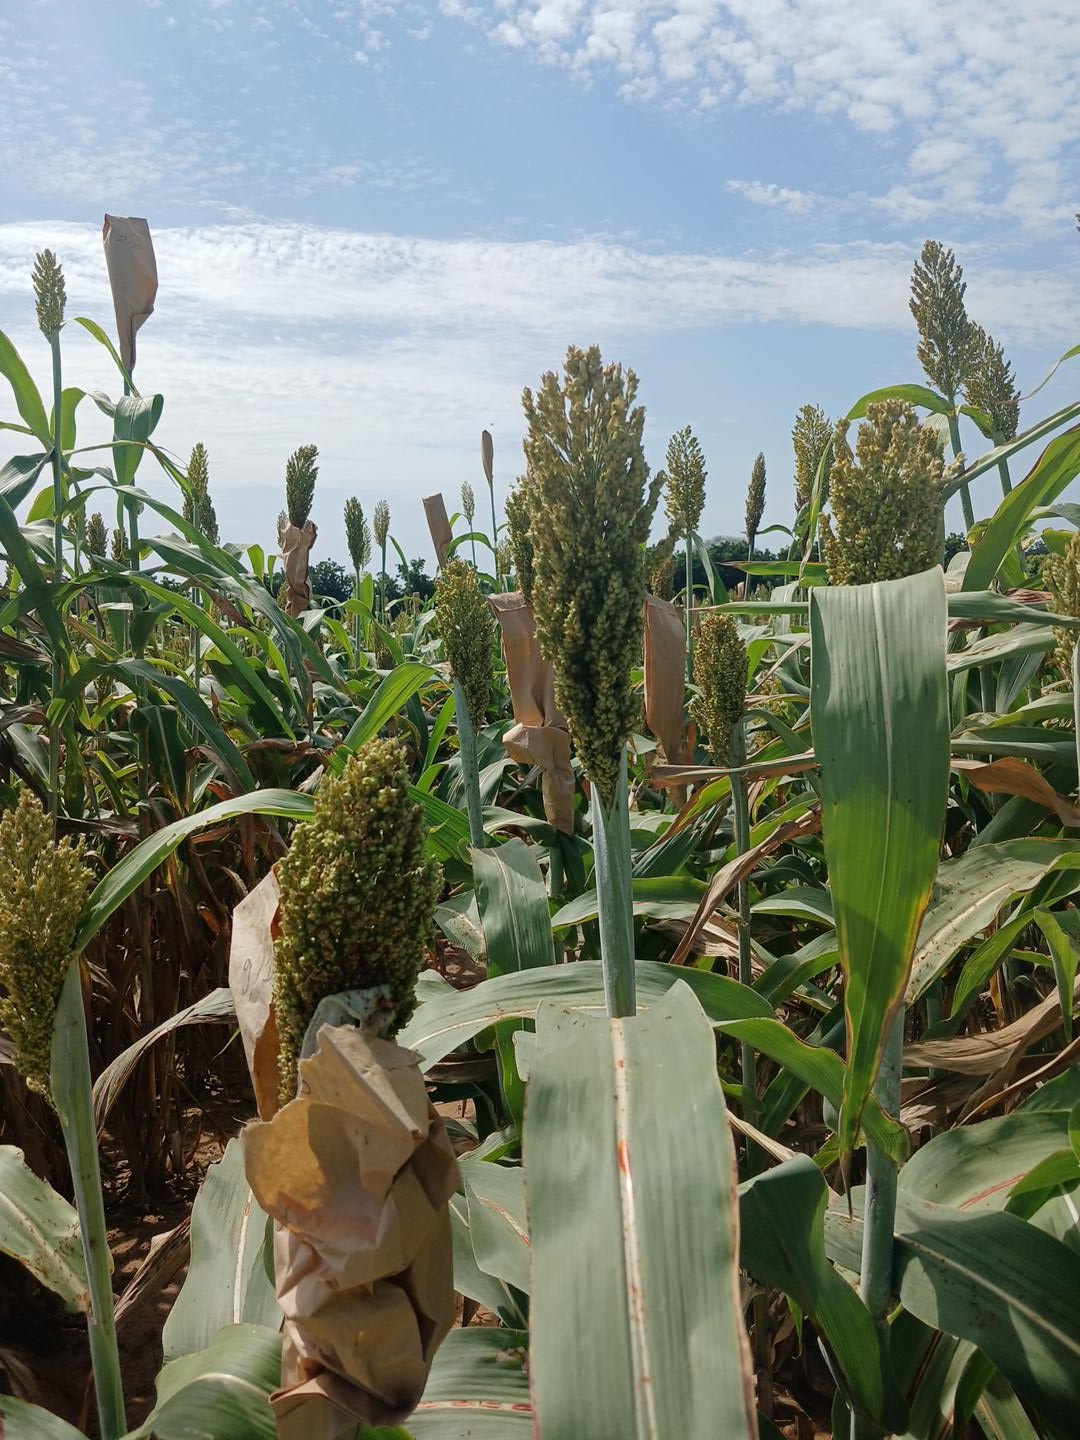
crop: sorghum
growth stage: filling grain
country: Senegal
